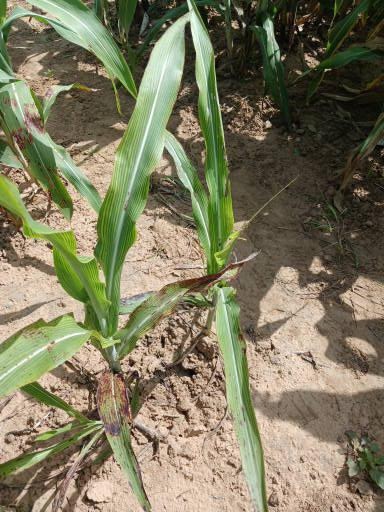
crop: sorghum
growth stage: vegetative
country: Senegal
